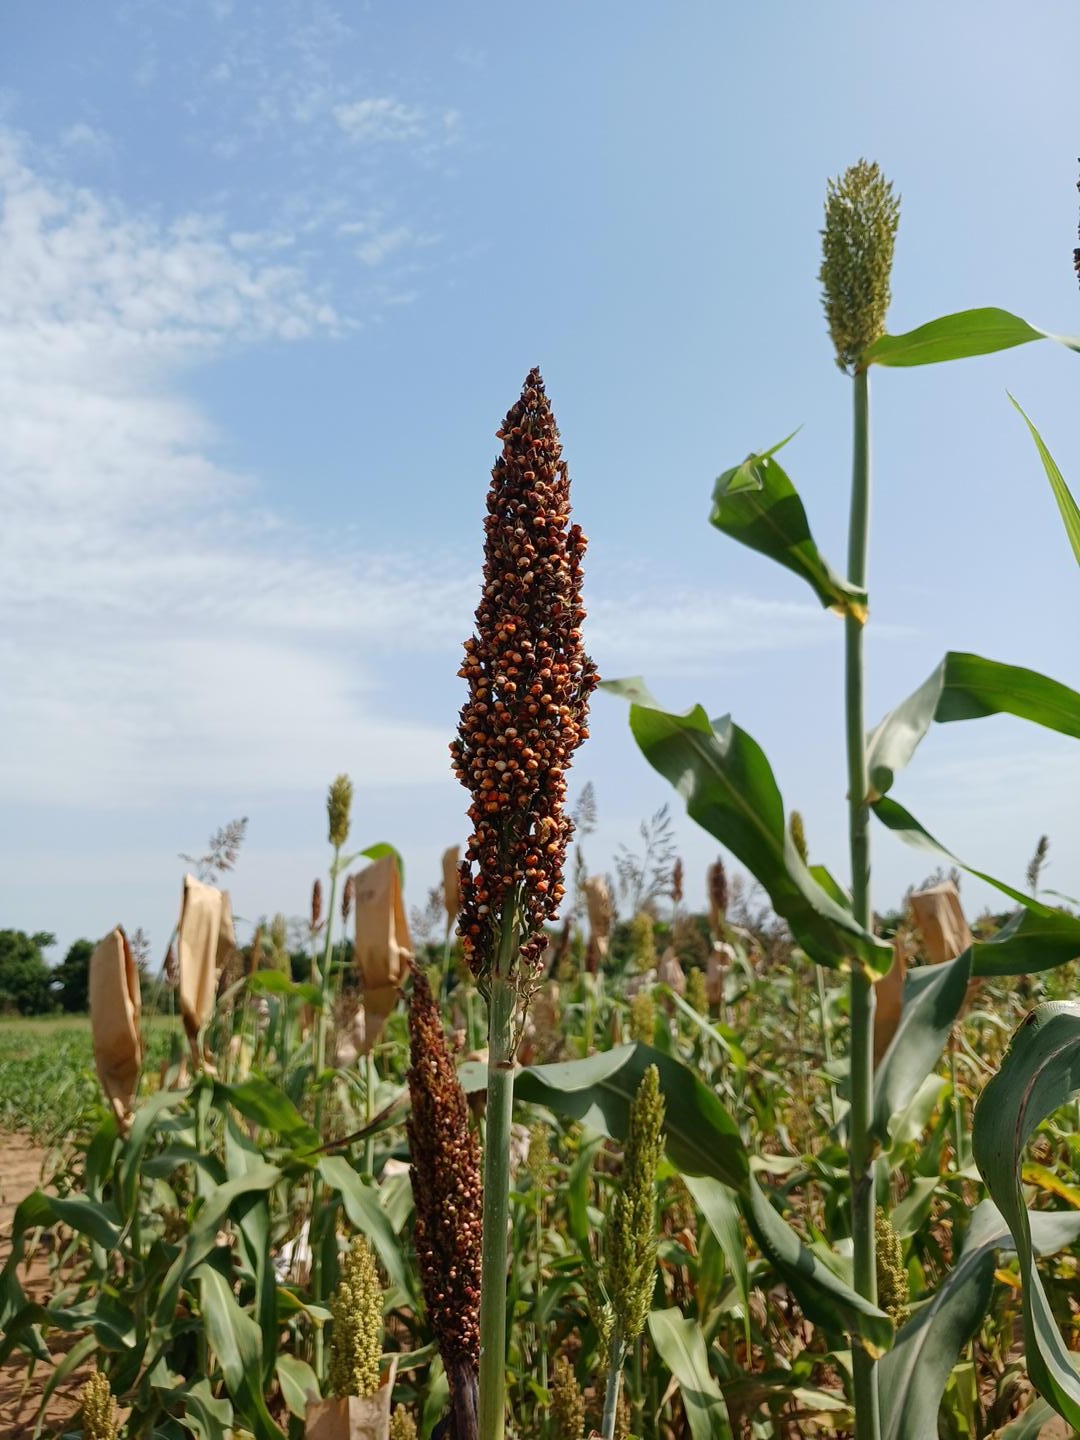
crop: sorghum
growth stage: filling grain
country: Senegal
